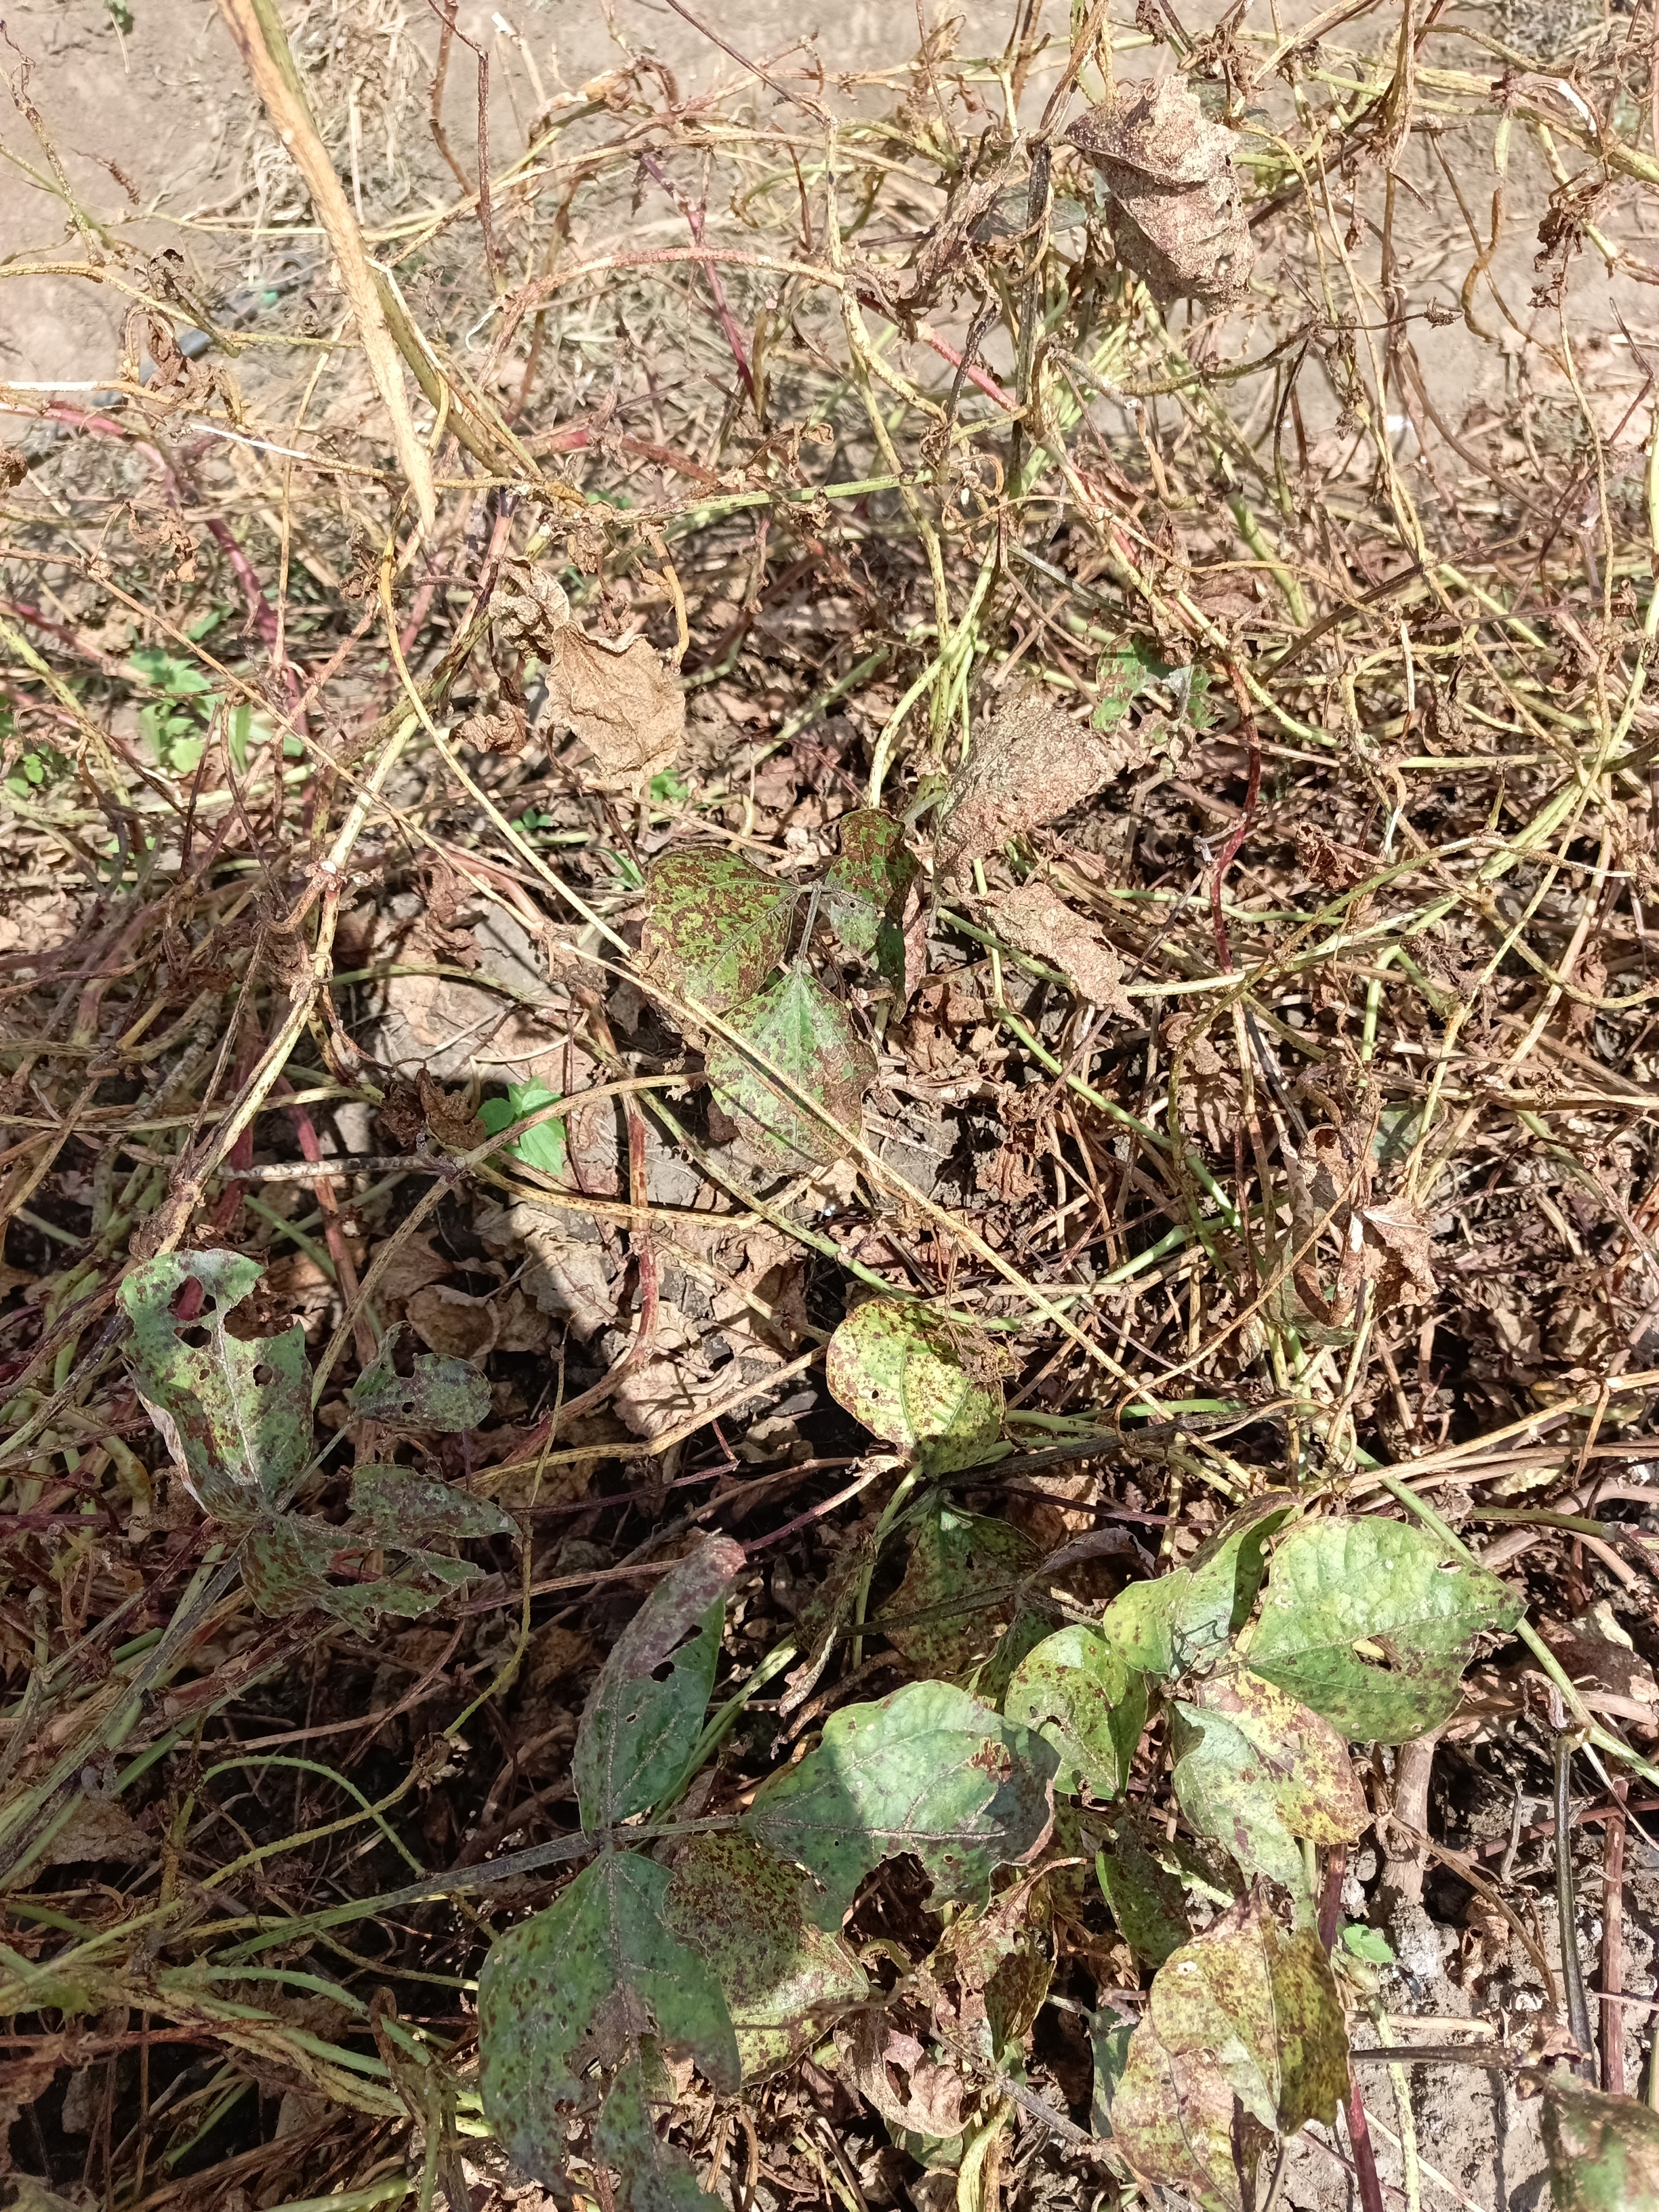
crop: cowpea
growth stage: harvest maturity
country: Tanzania
